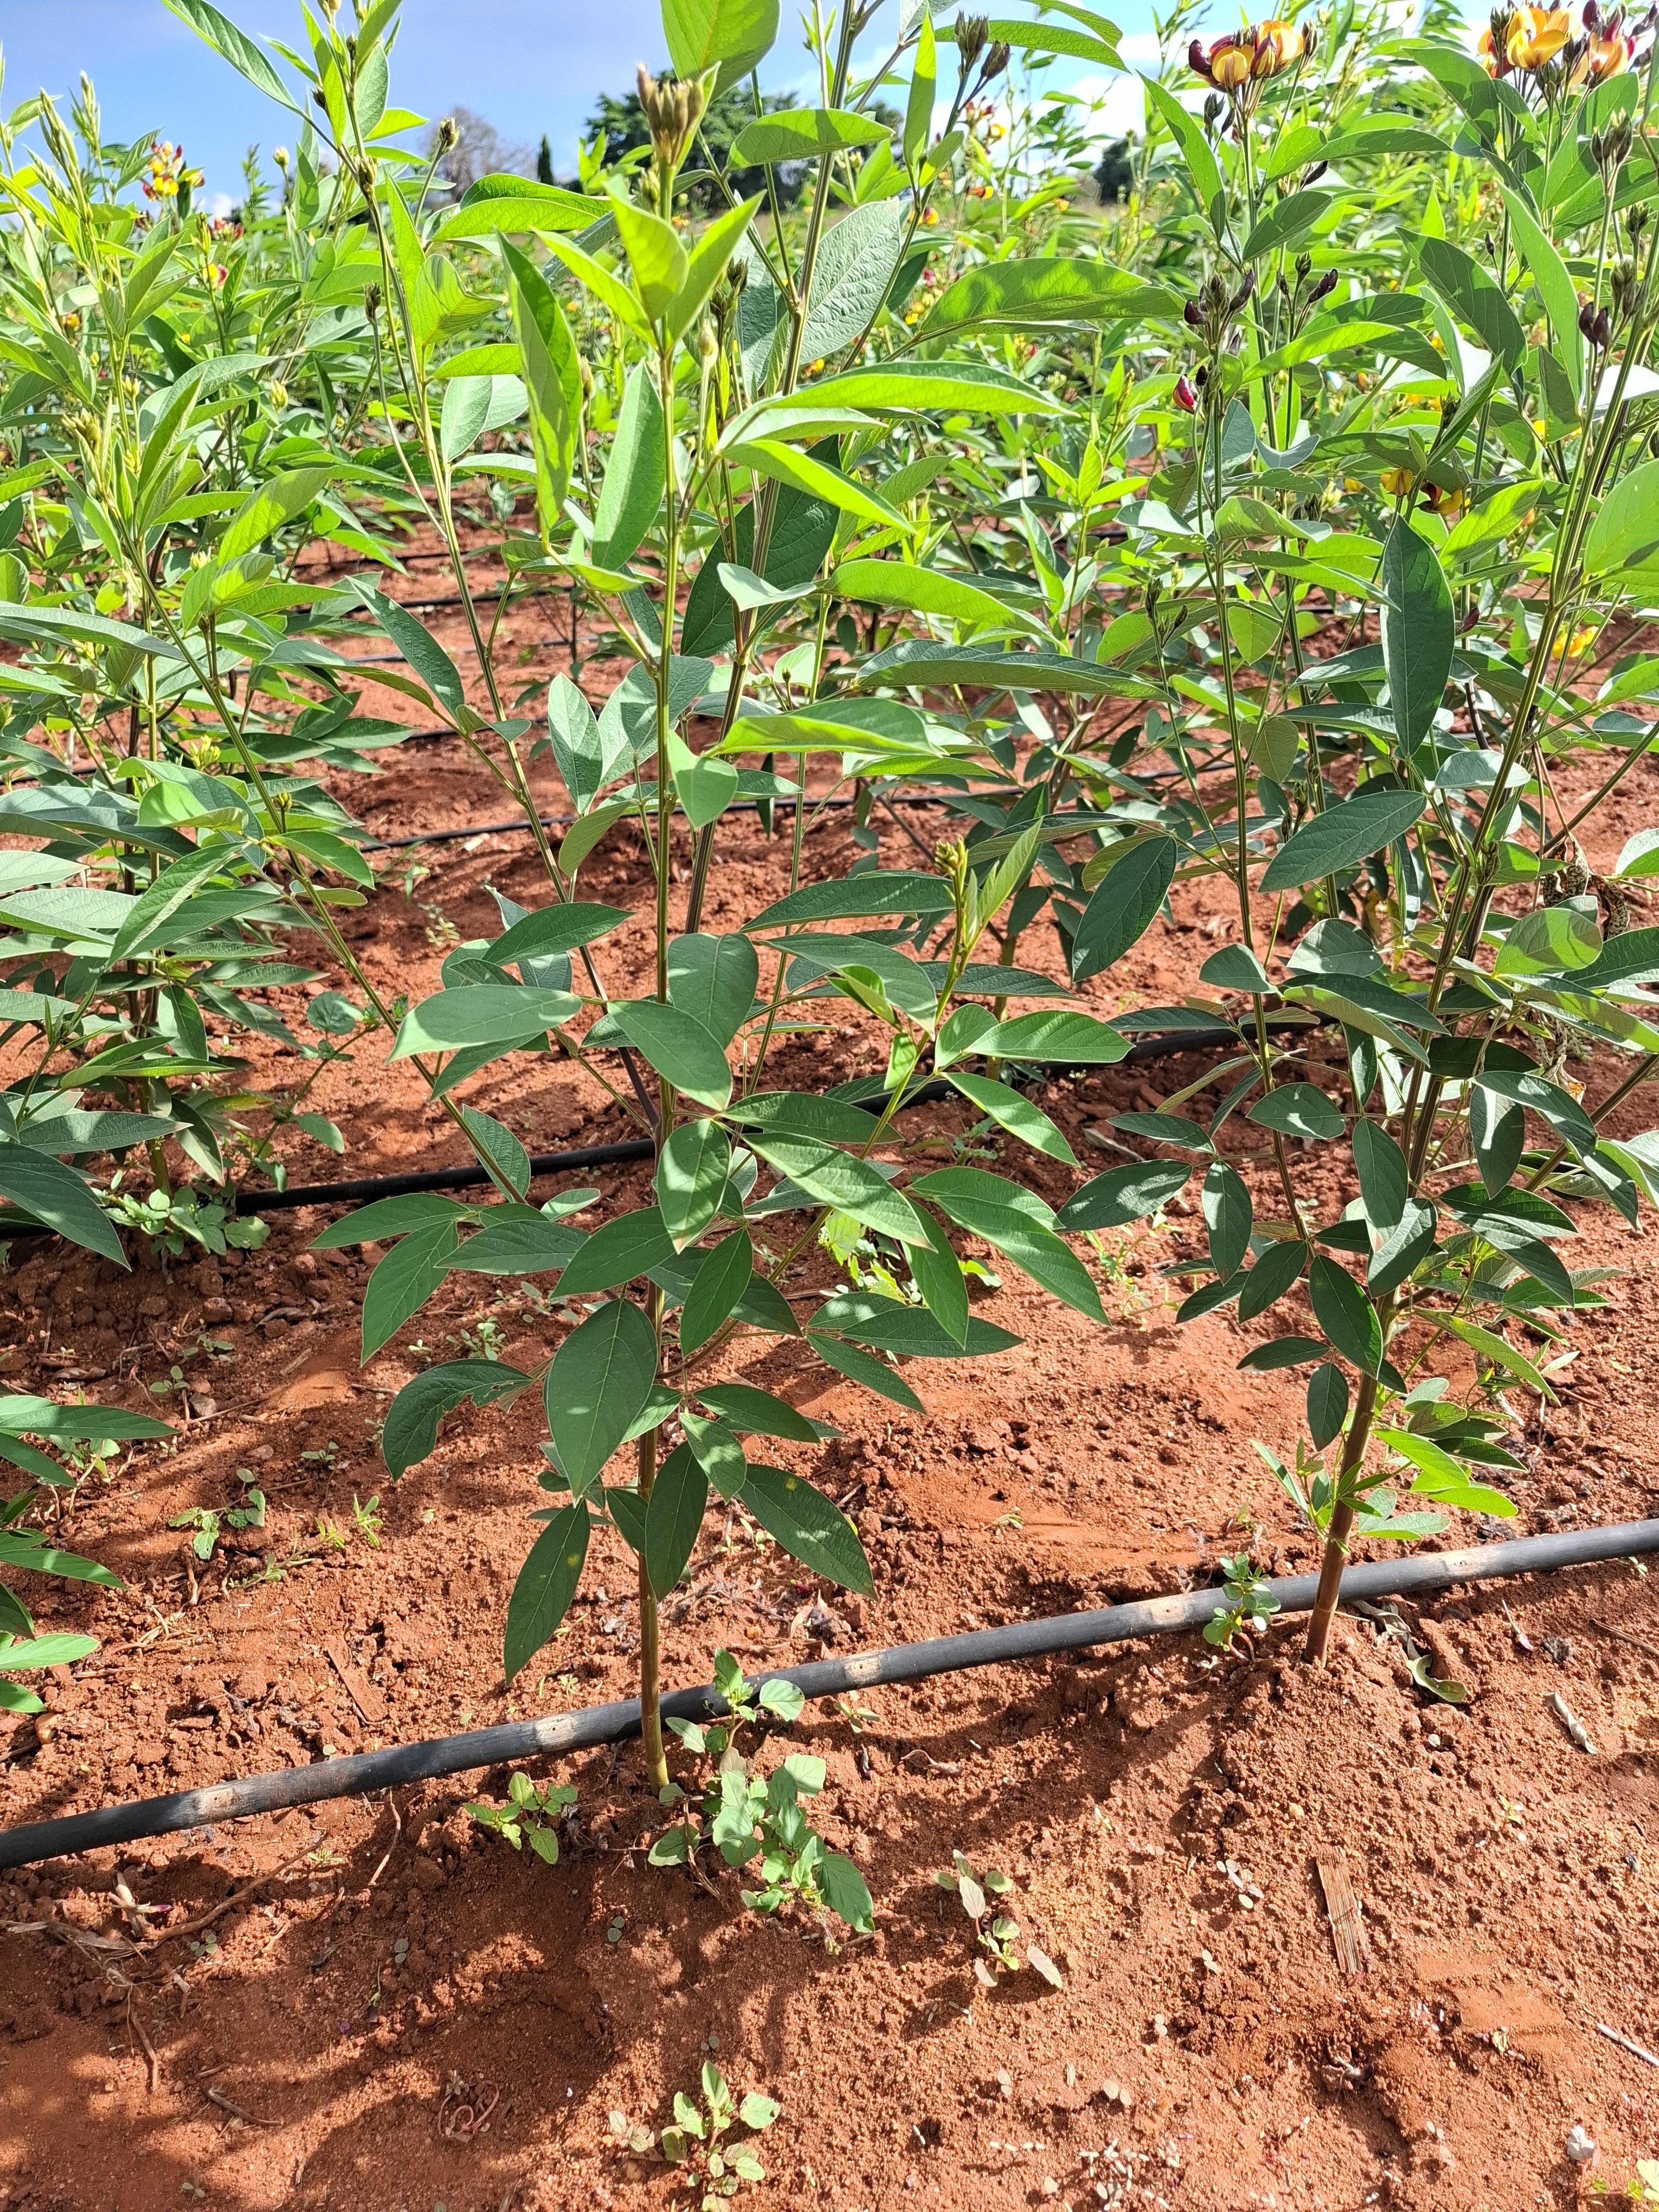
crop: pigeonpea
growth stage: flowering
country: Kenya
